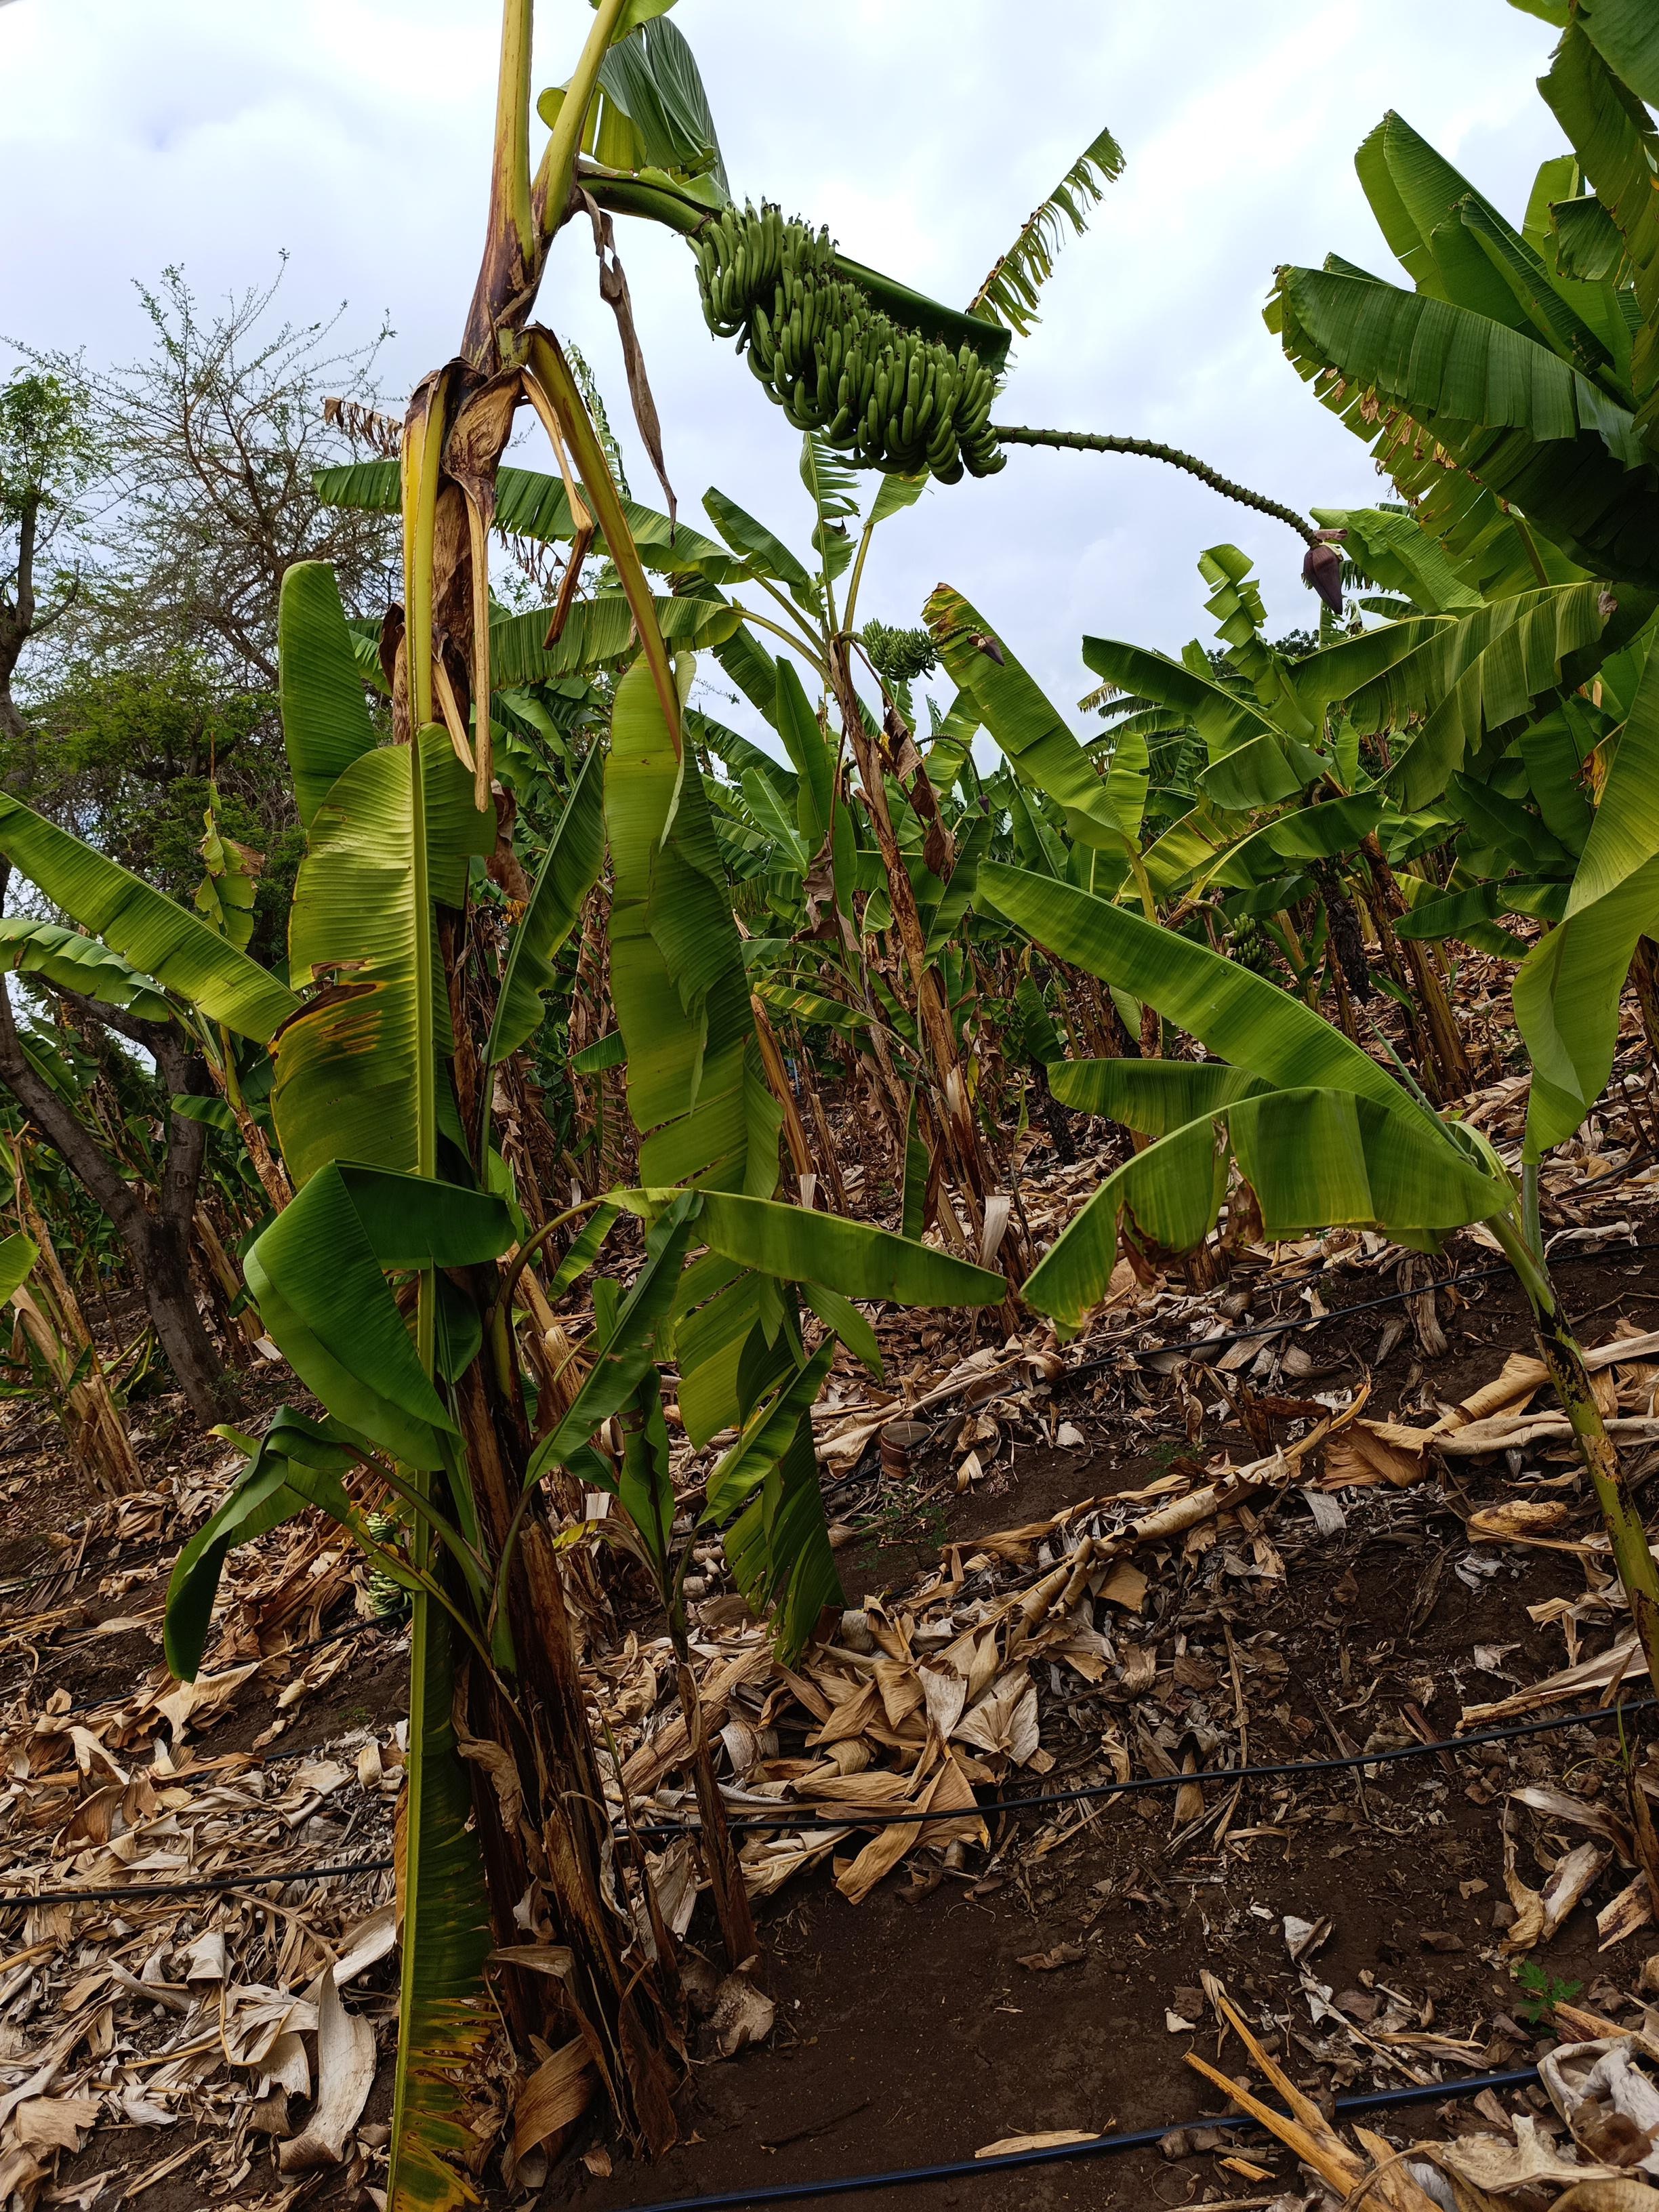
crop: banana
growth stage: development fruit
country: Tanzania
